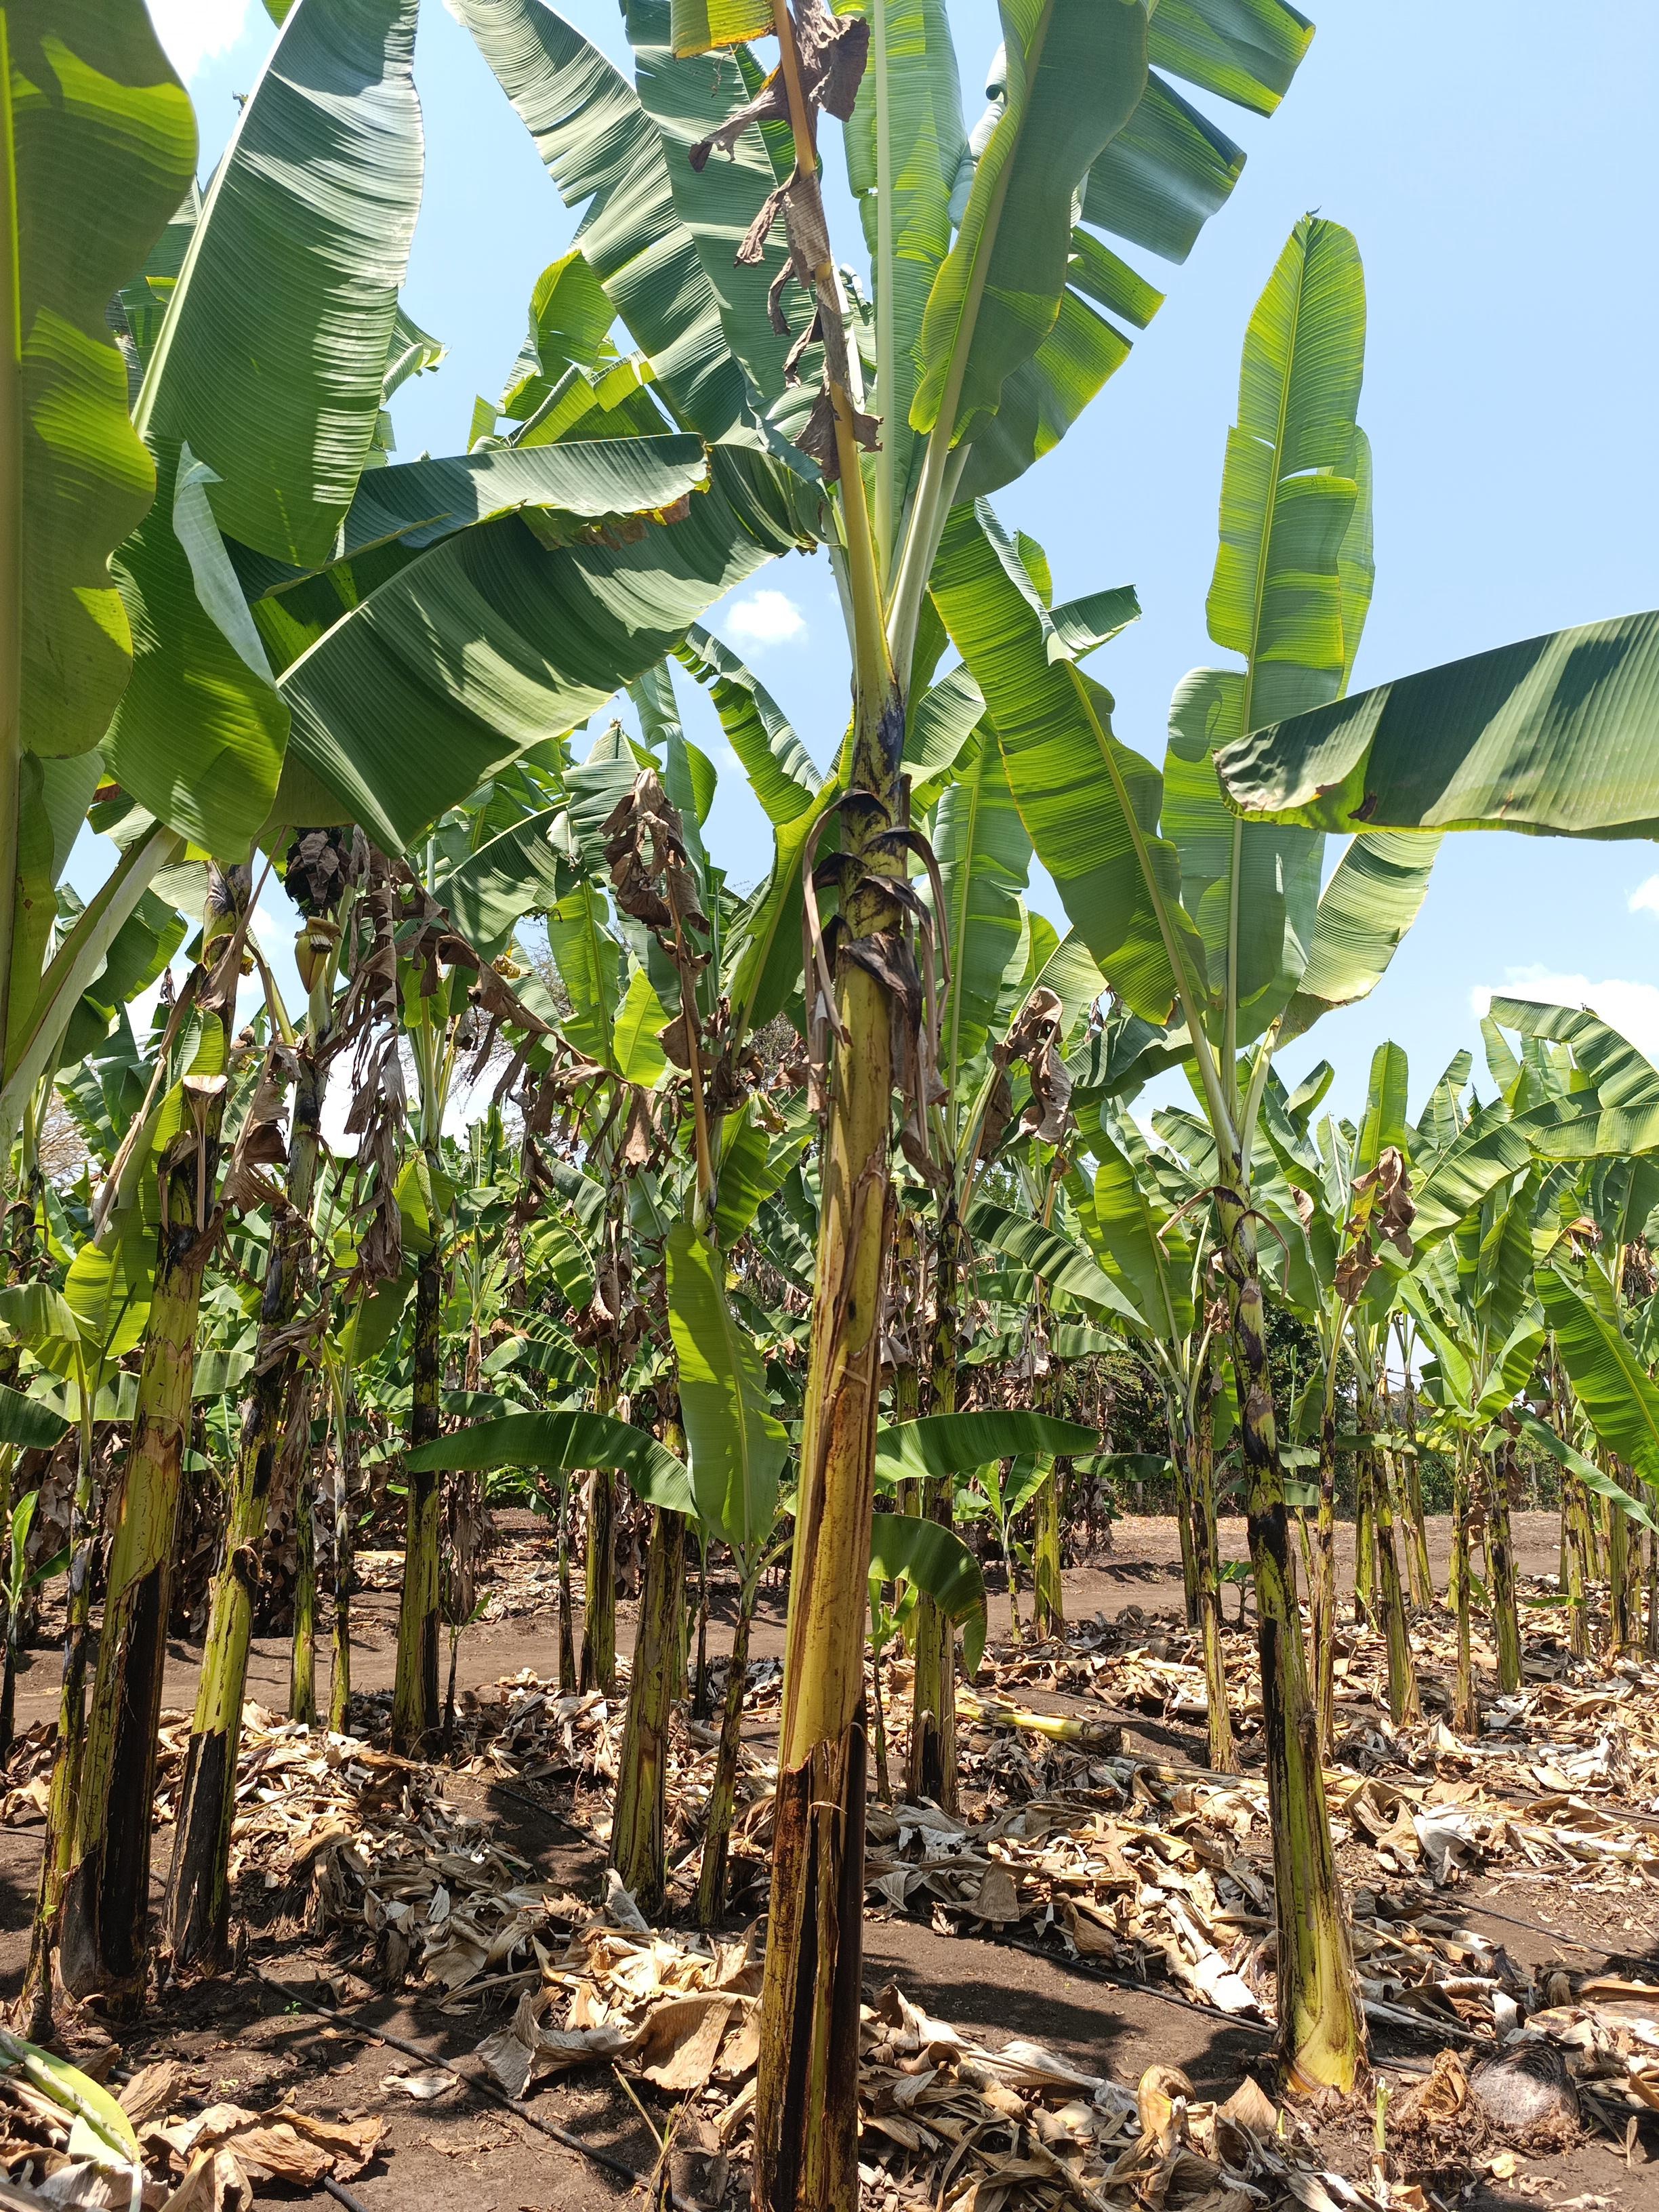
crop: banana
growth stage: vegetative
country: Tanzania
